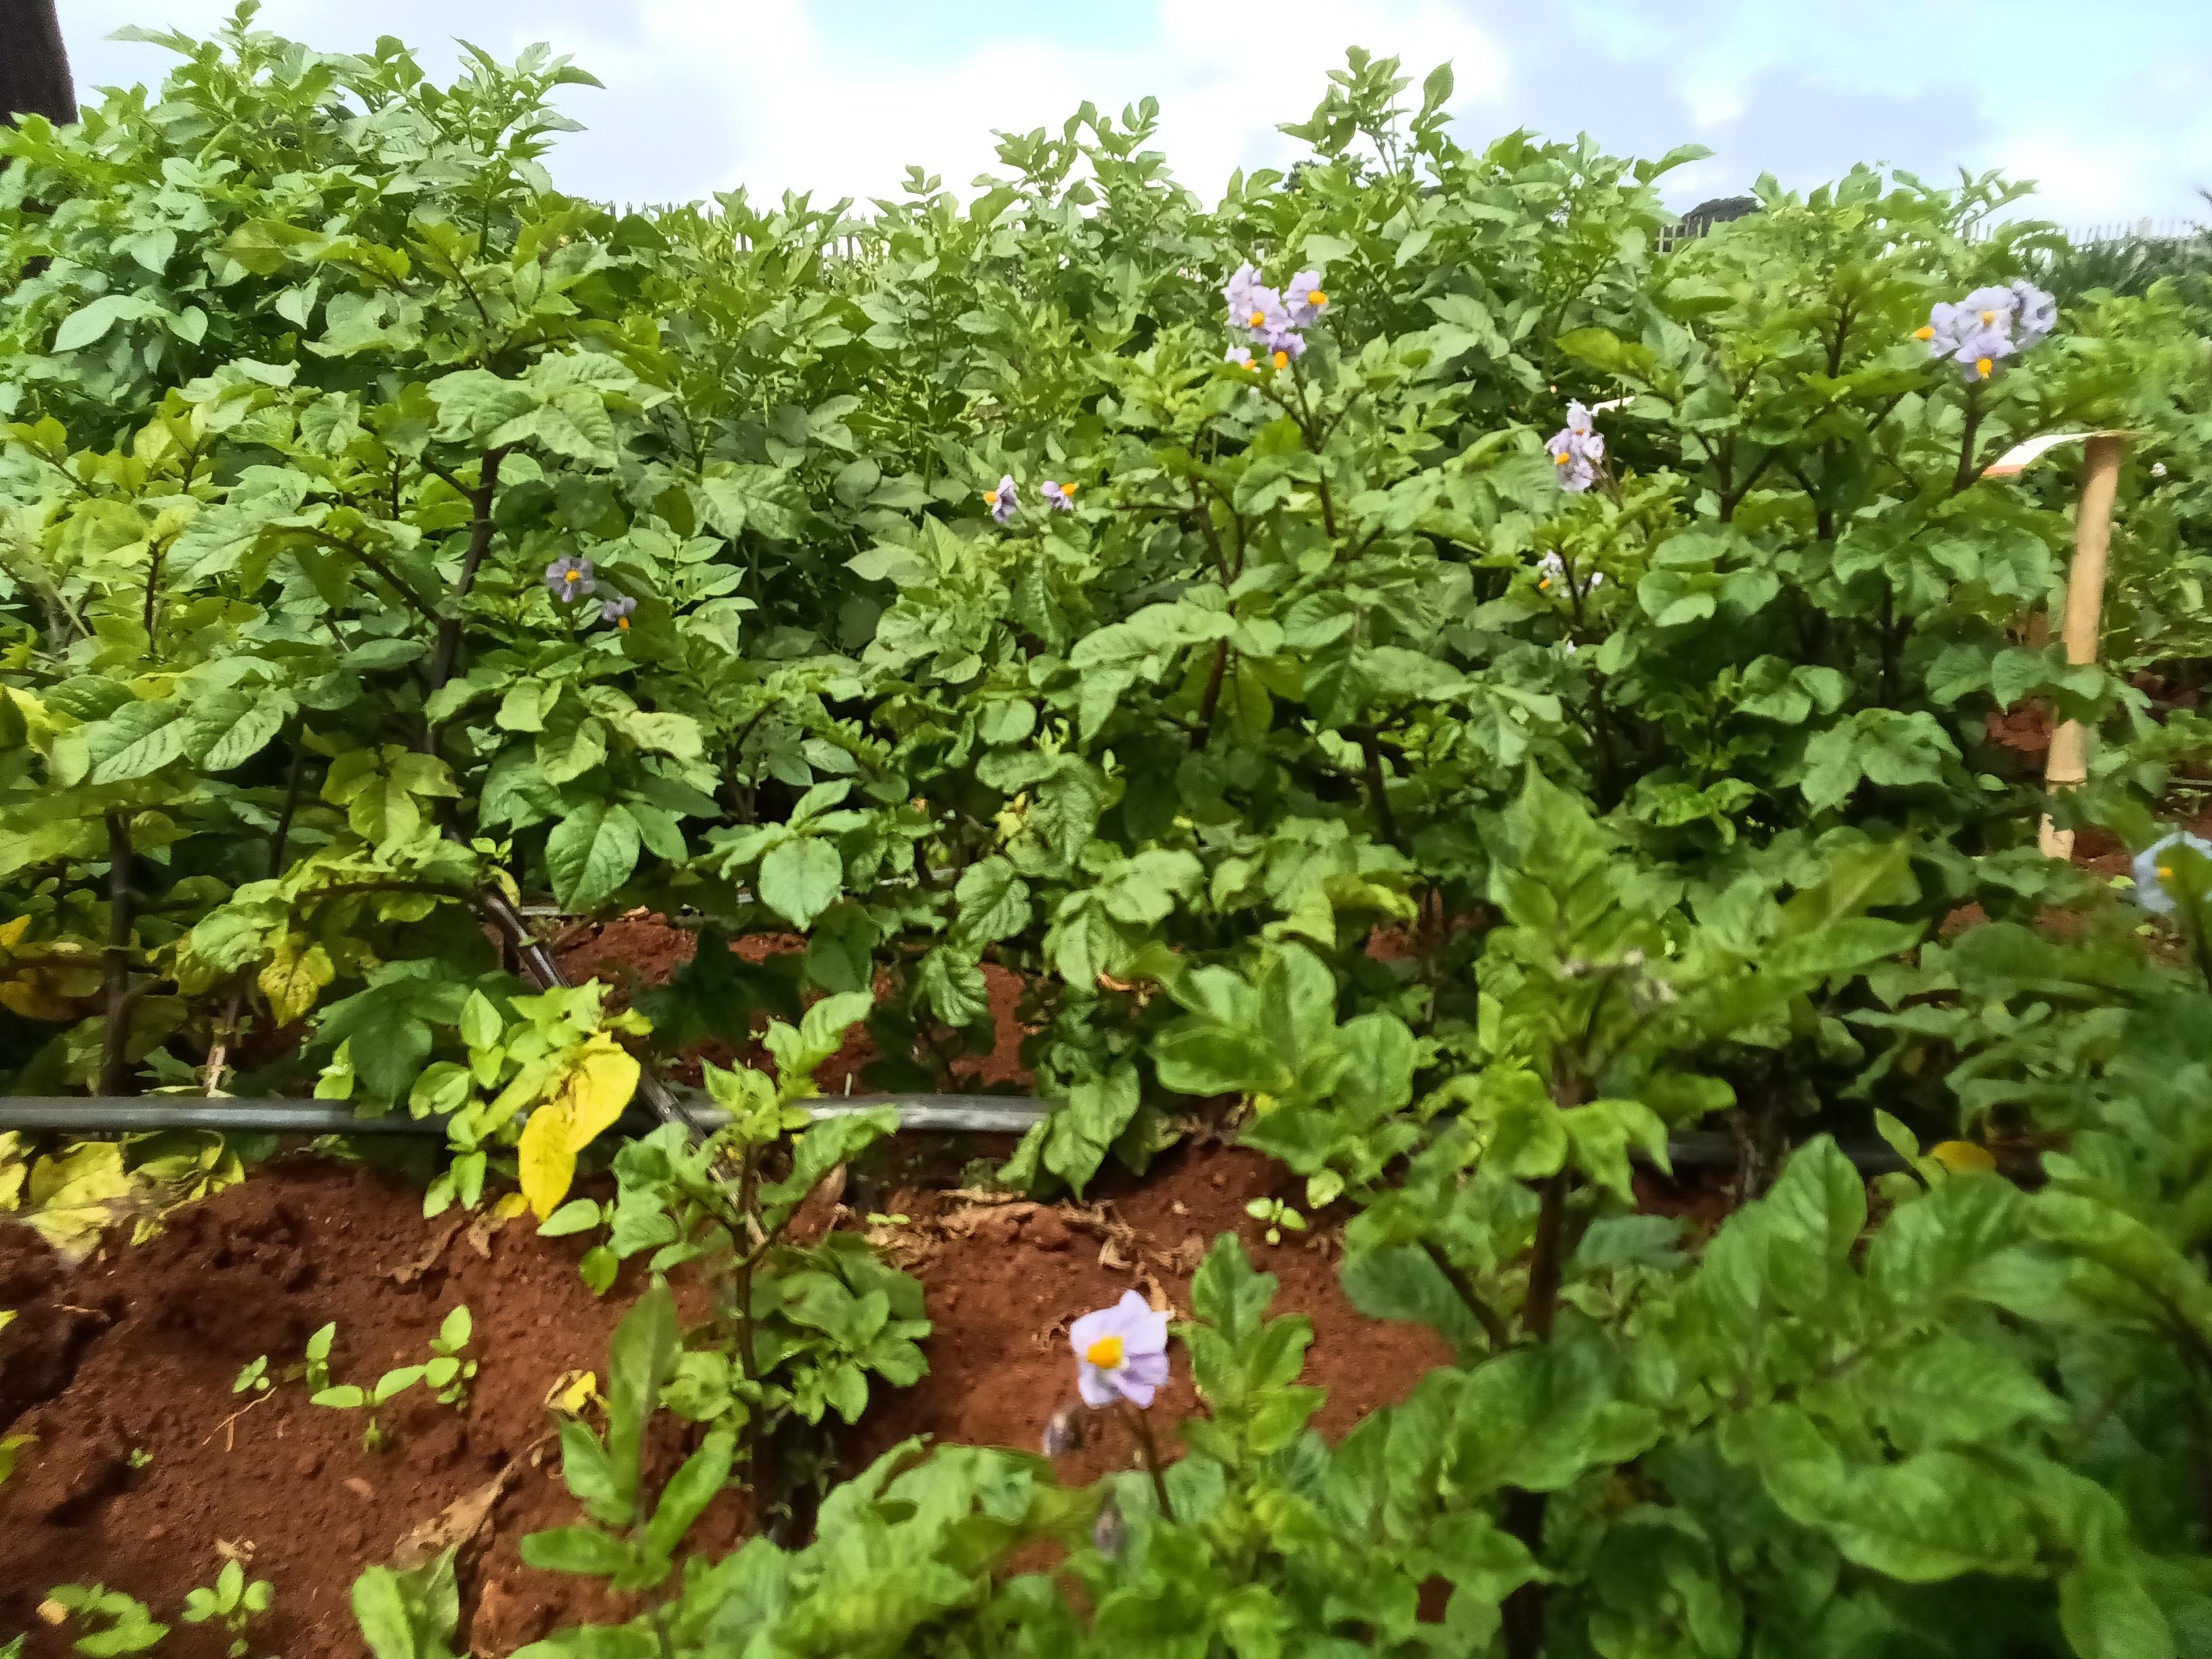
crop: potato
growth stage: flowering
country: Kenya
